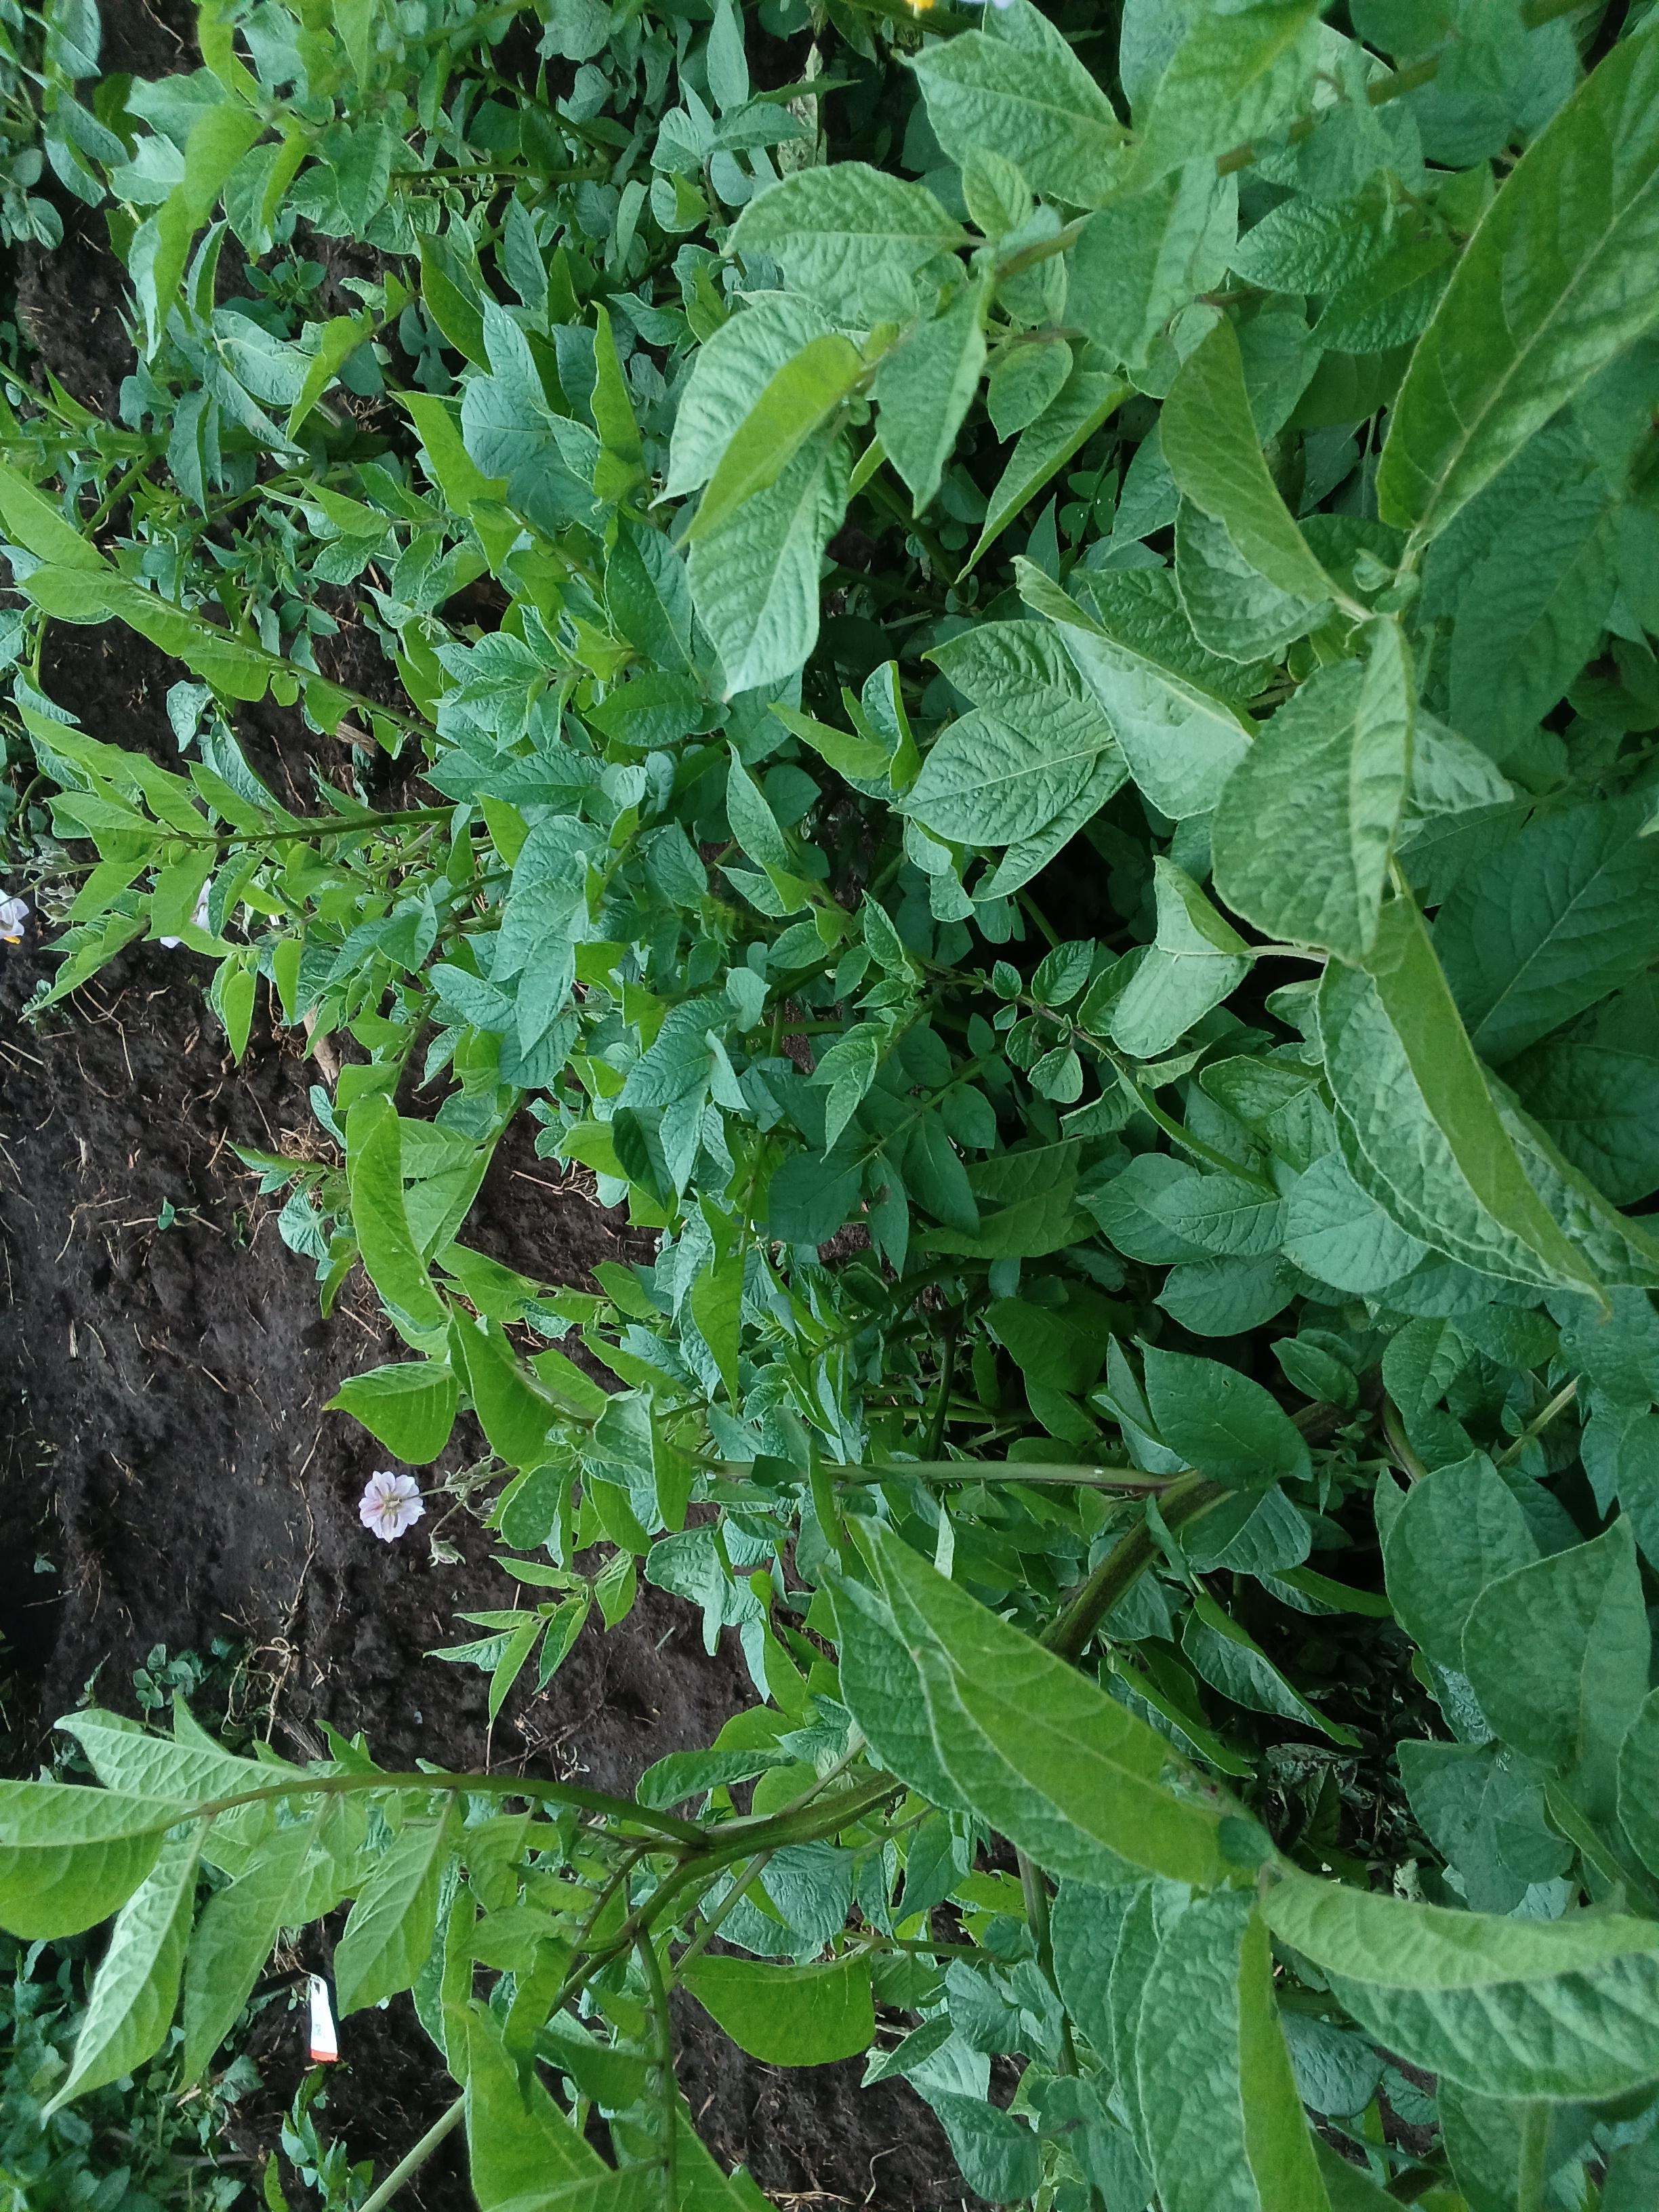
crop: potato
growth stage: flowering
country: Kenya
